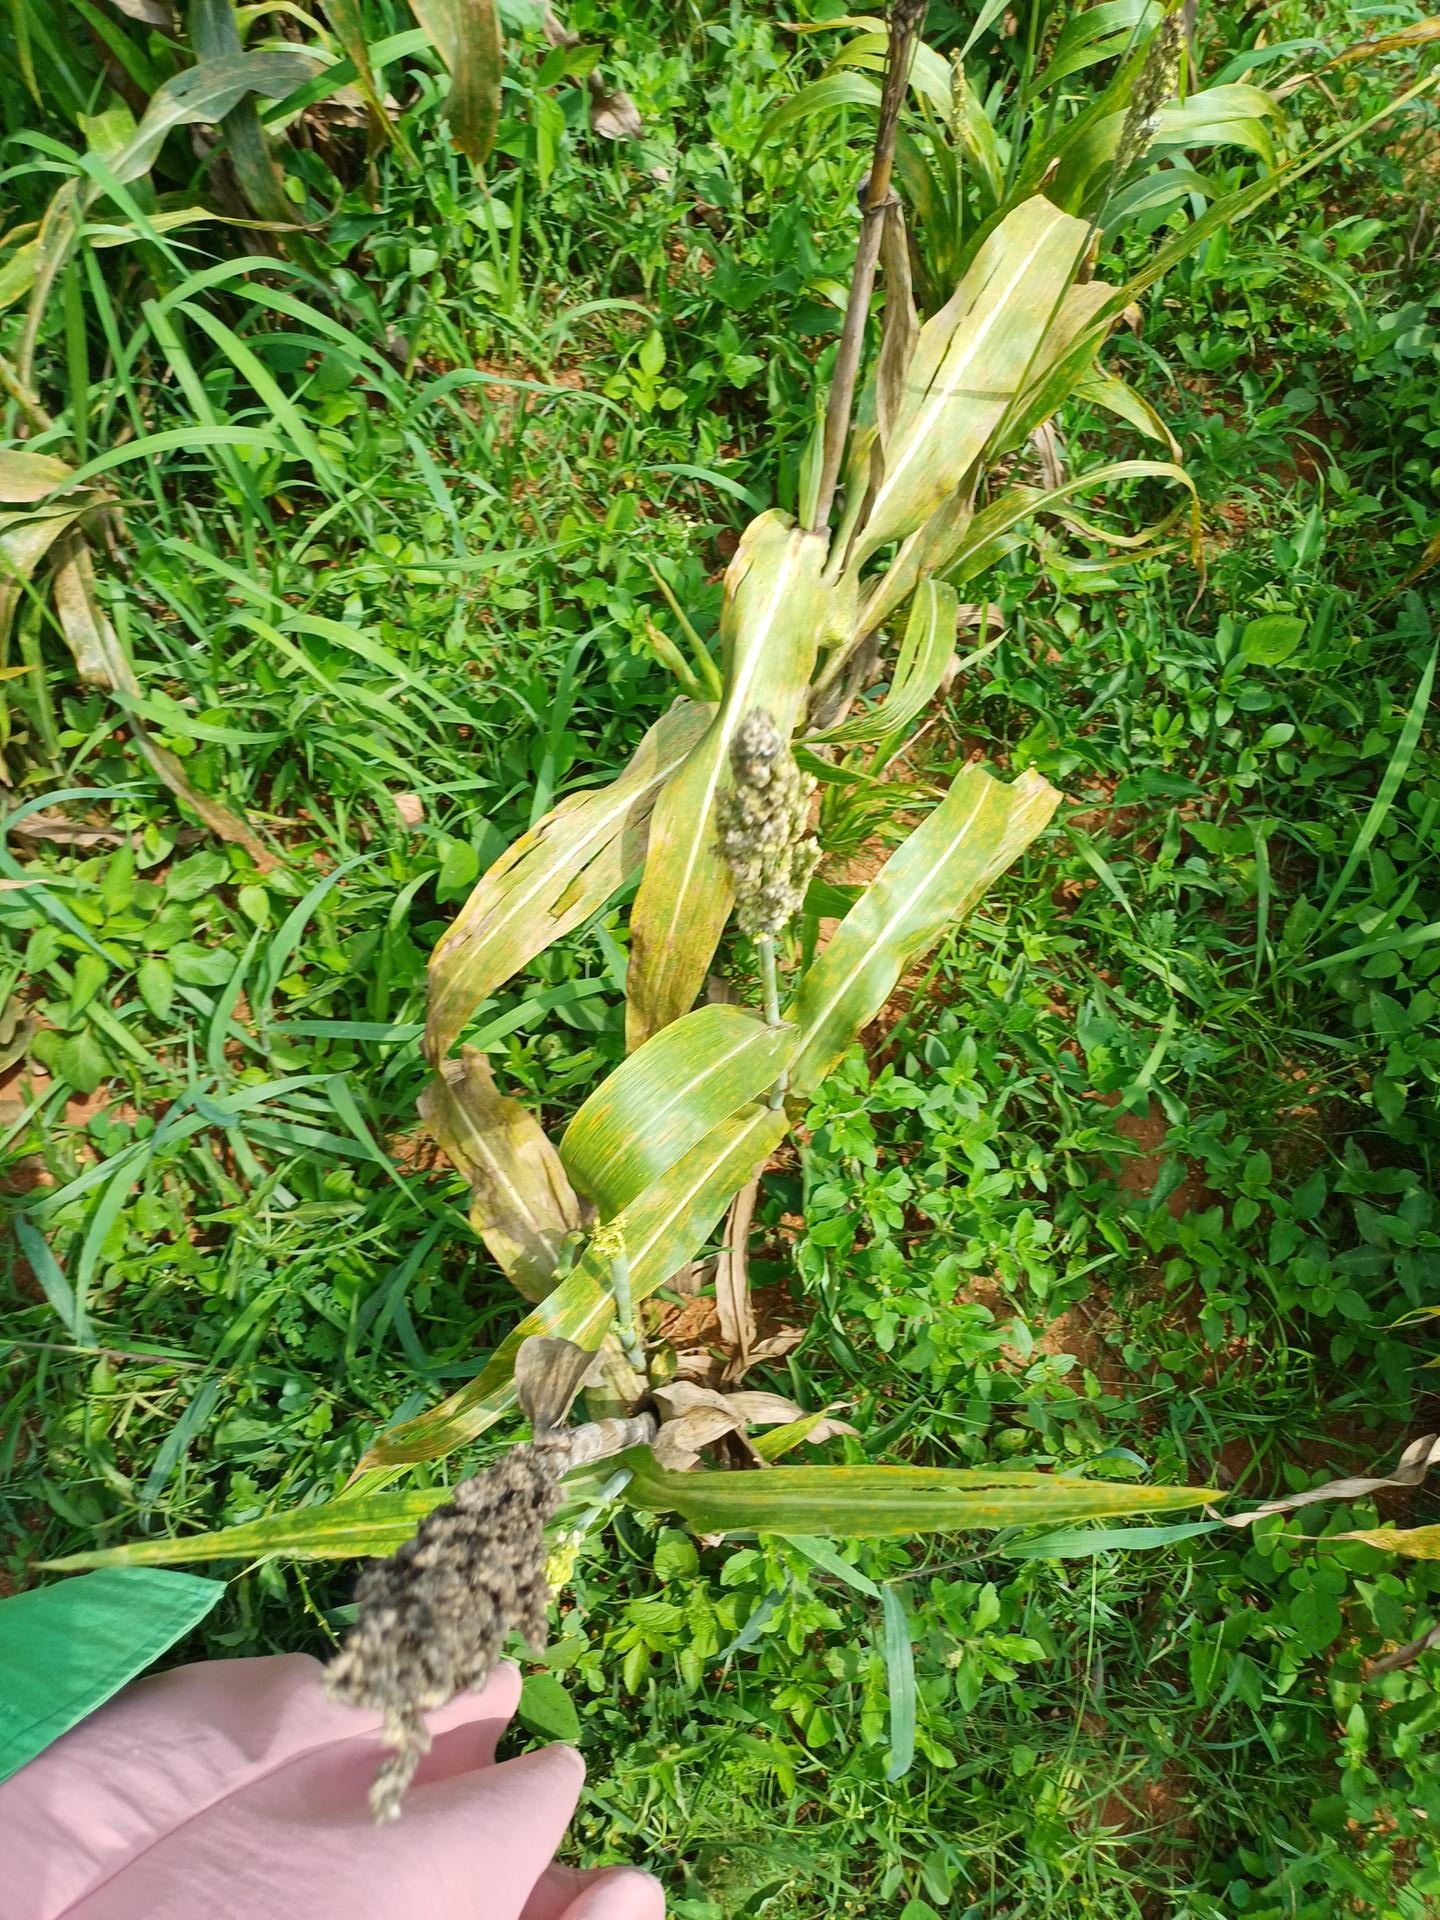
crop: sorghum
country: Kenya
